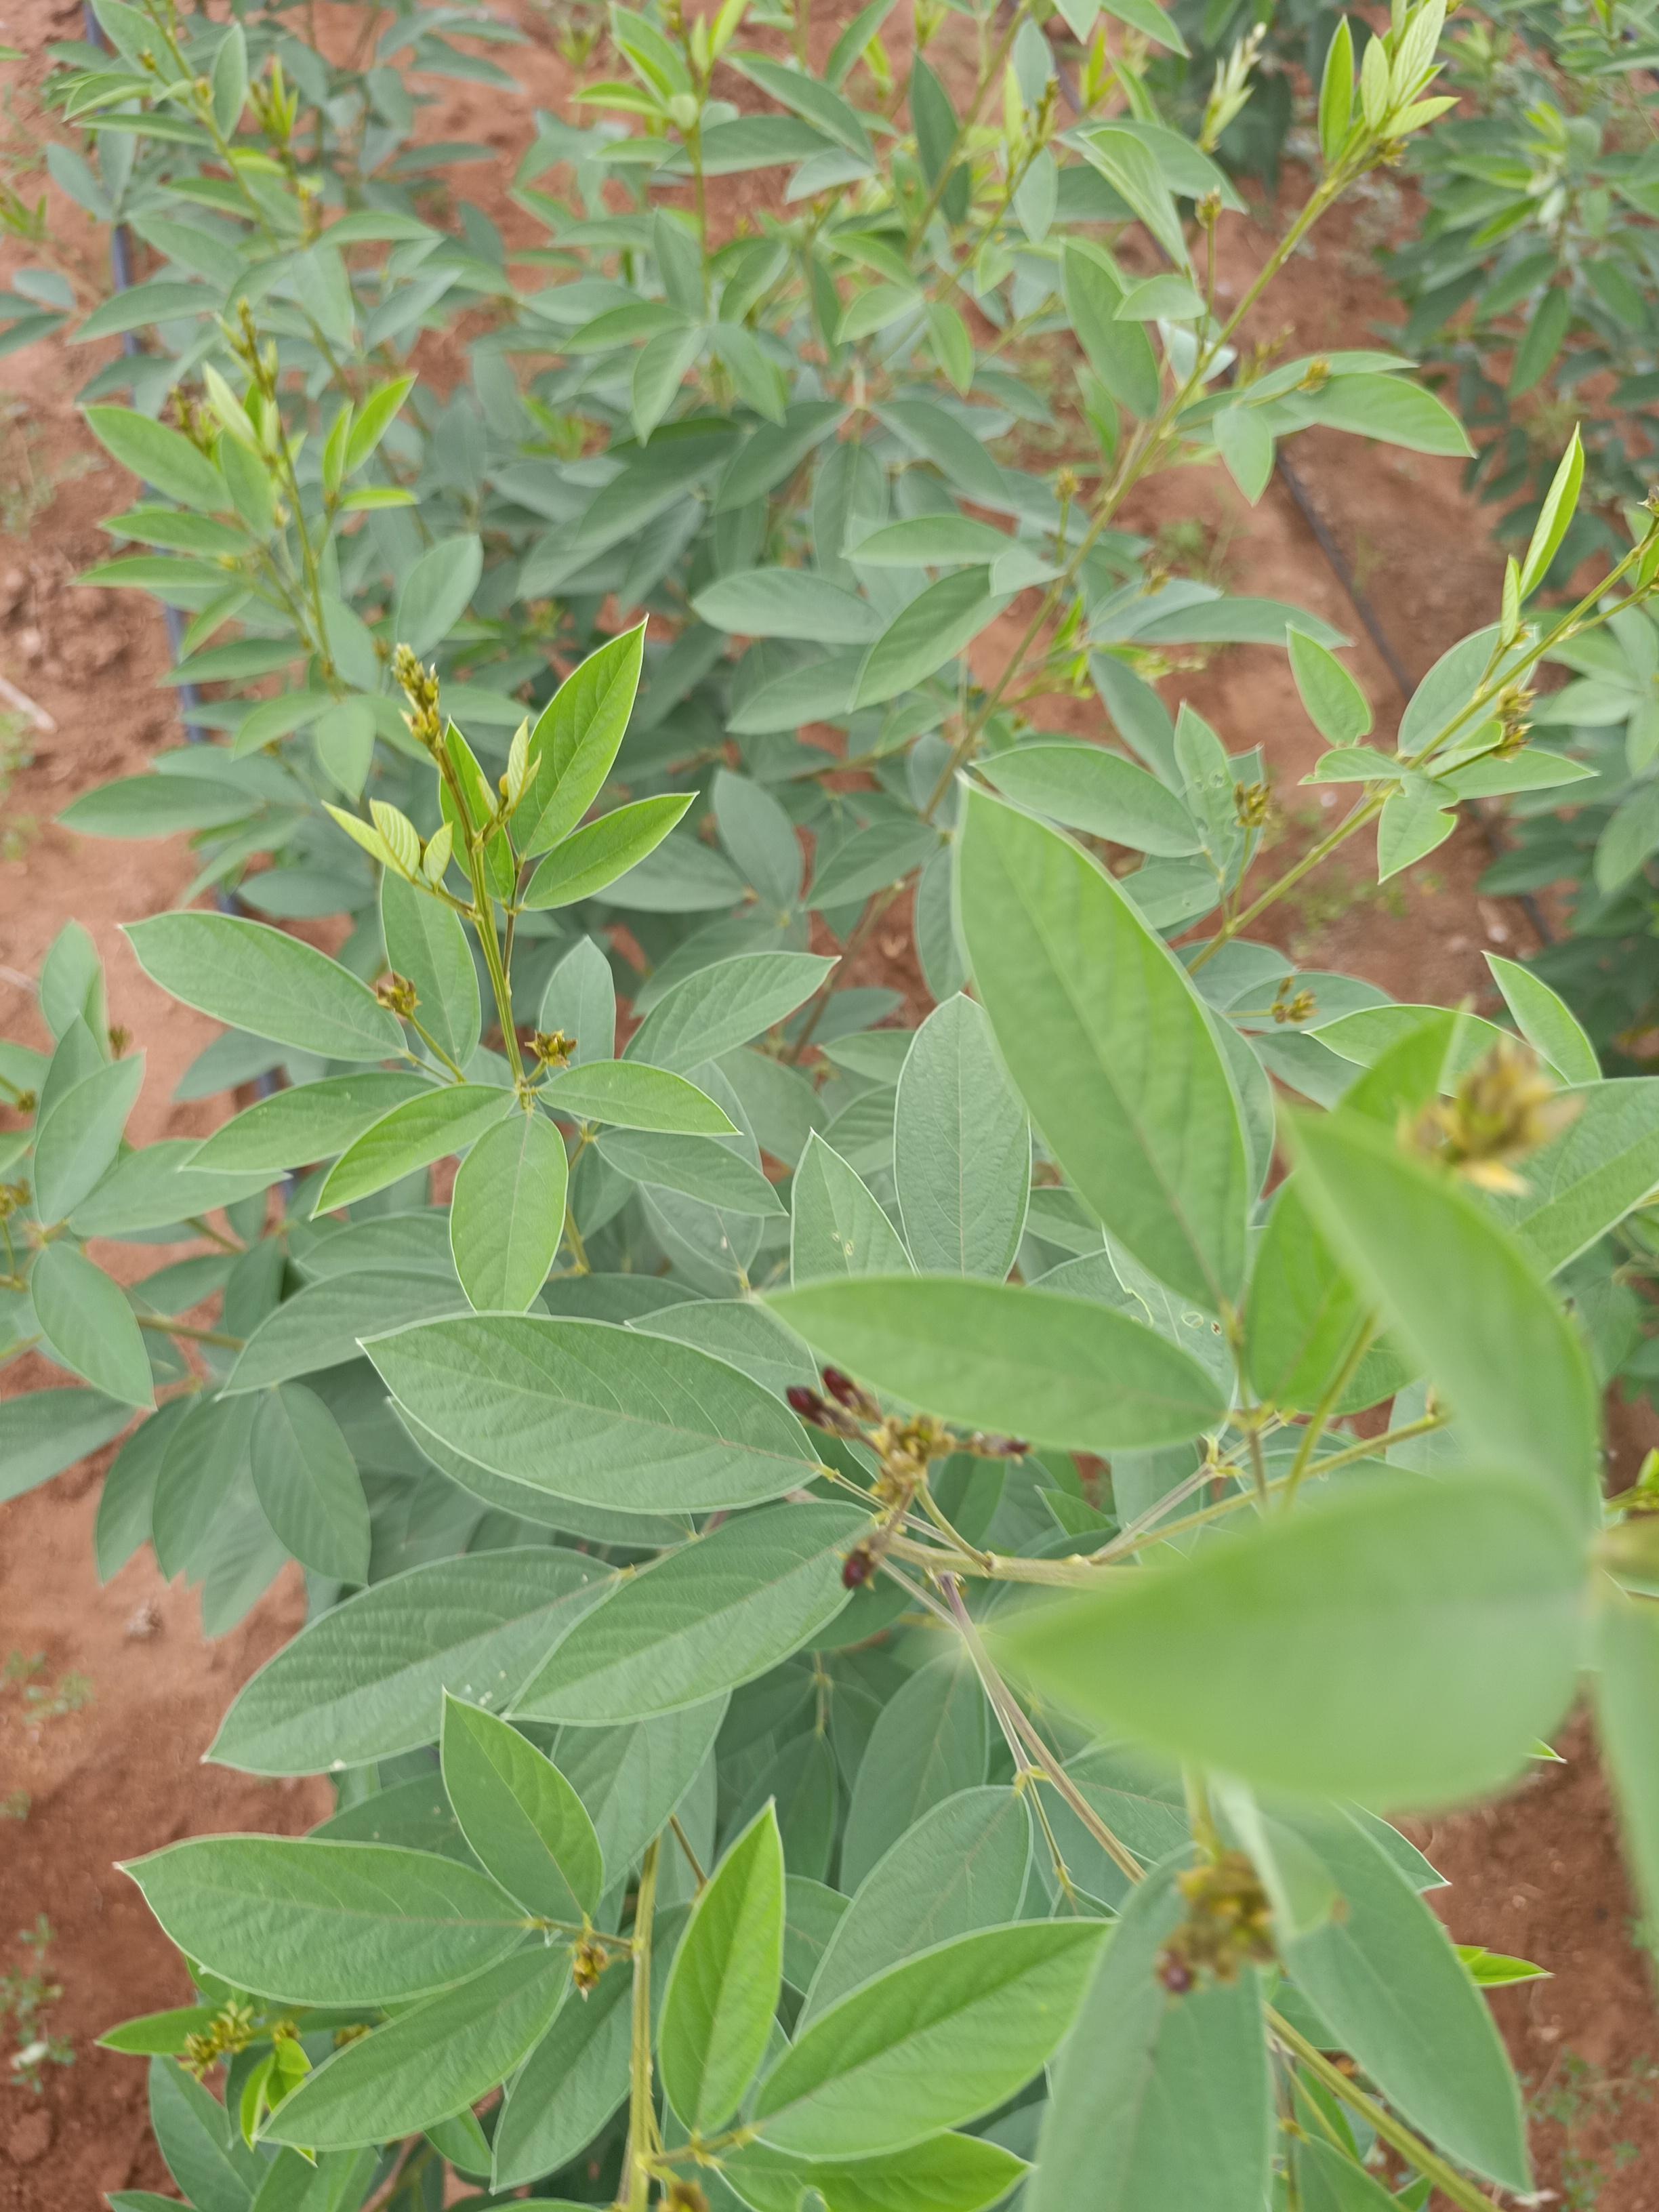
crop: pigeonpea
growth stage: flowering
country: Kenya
